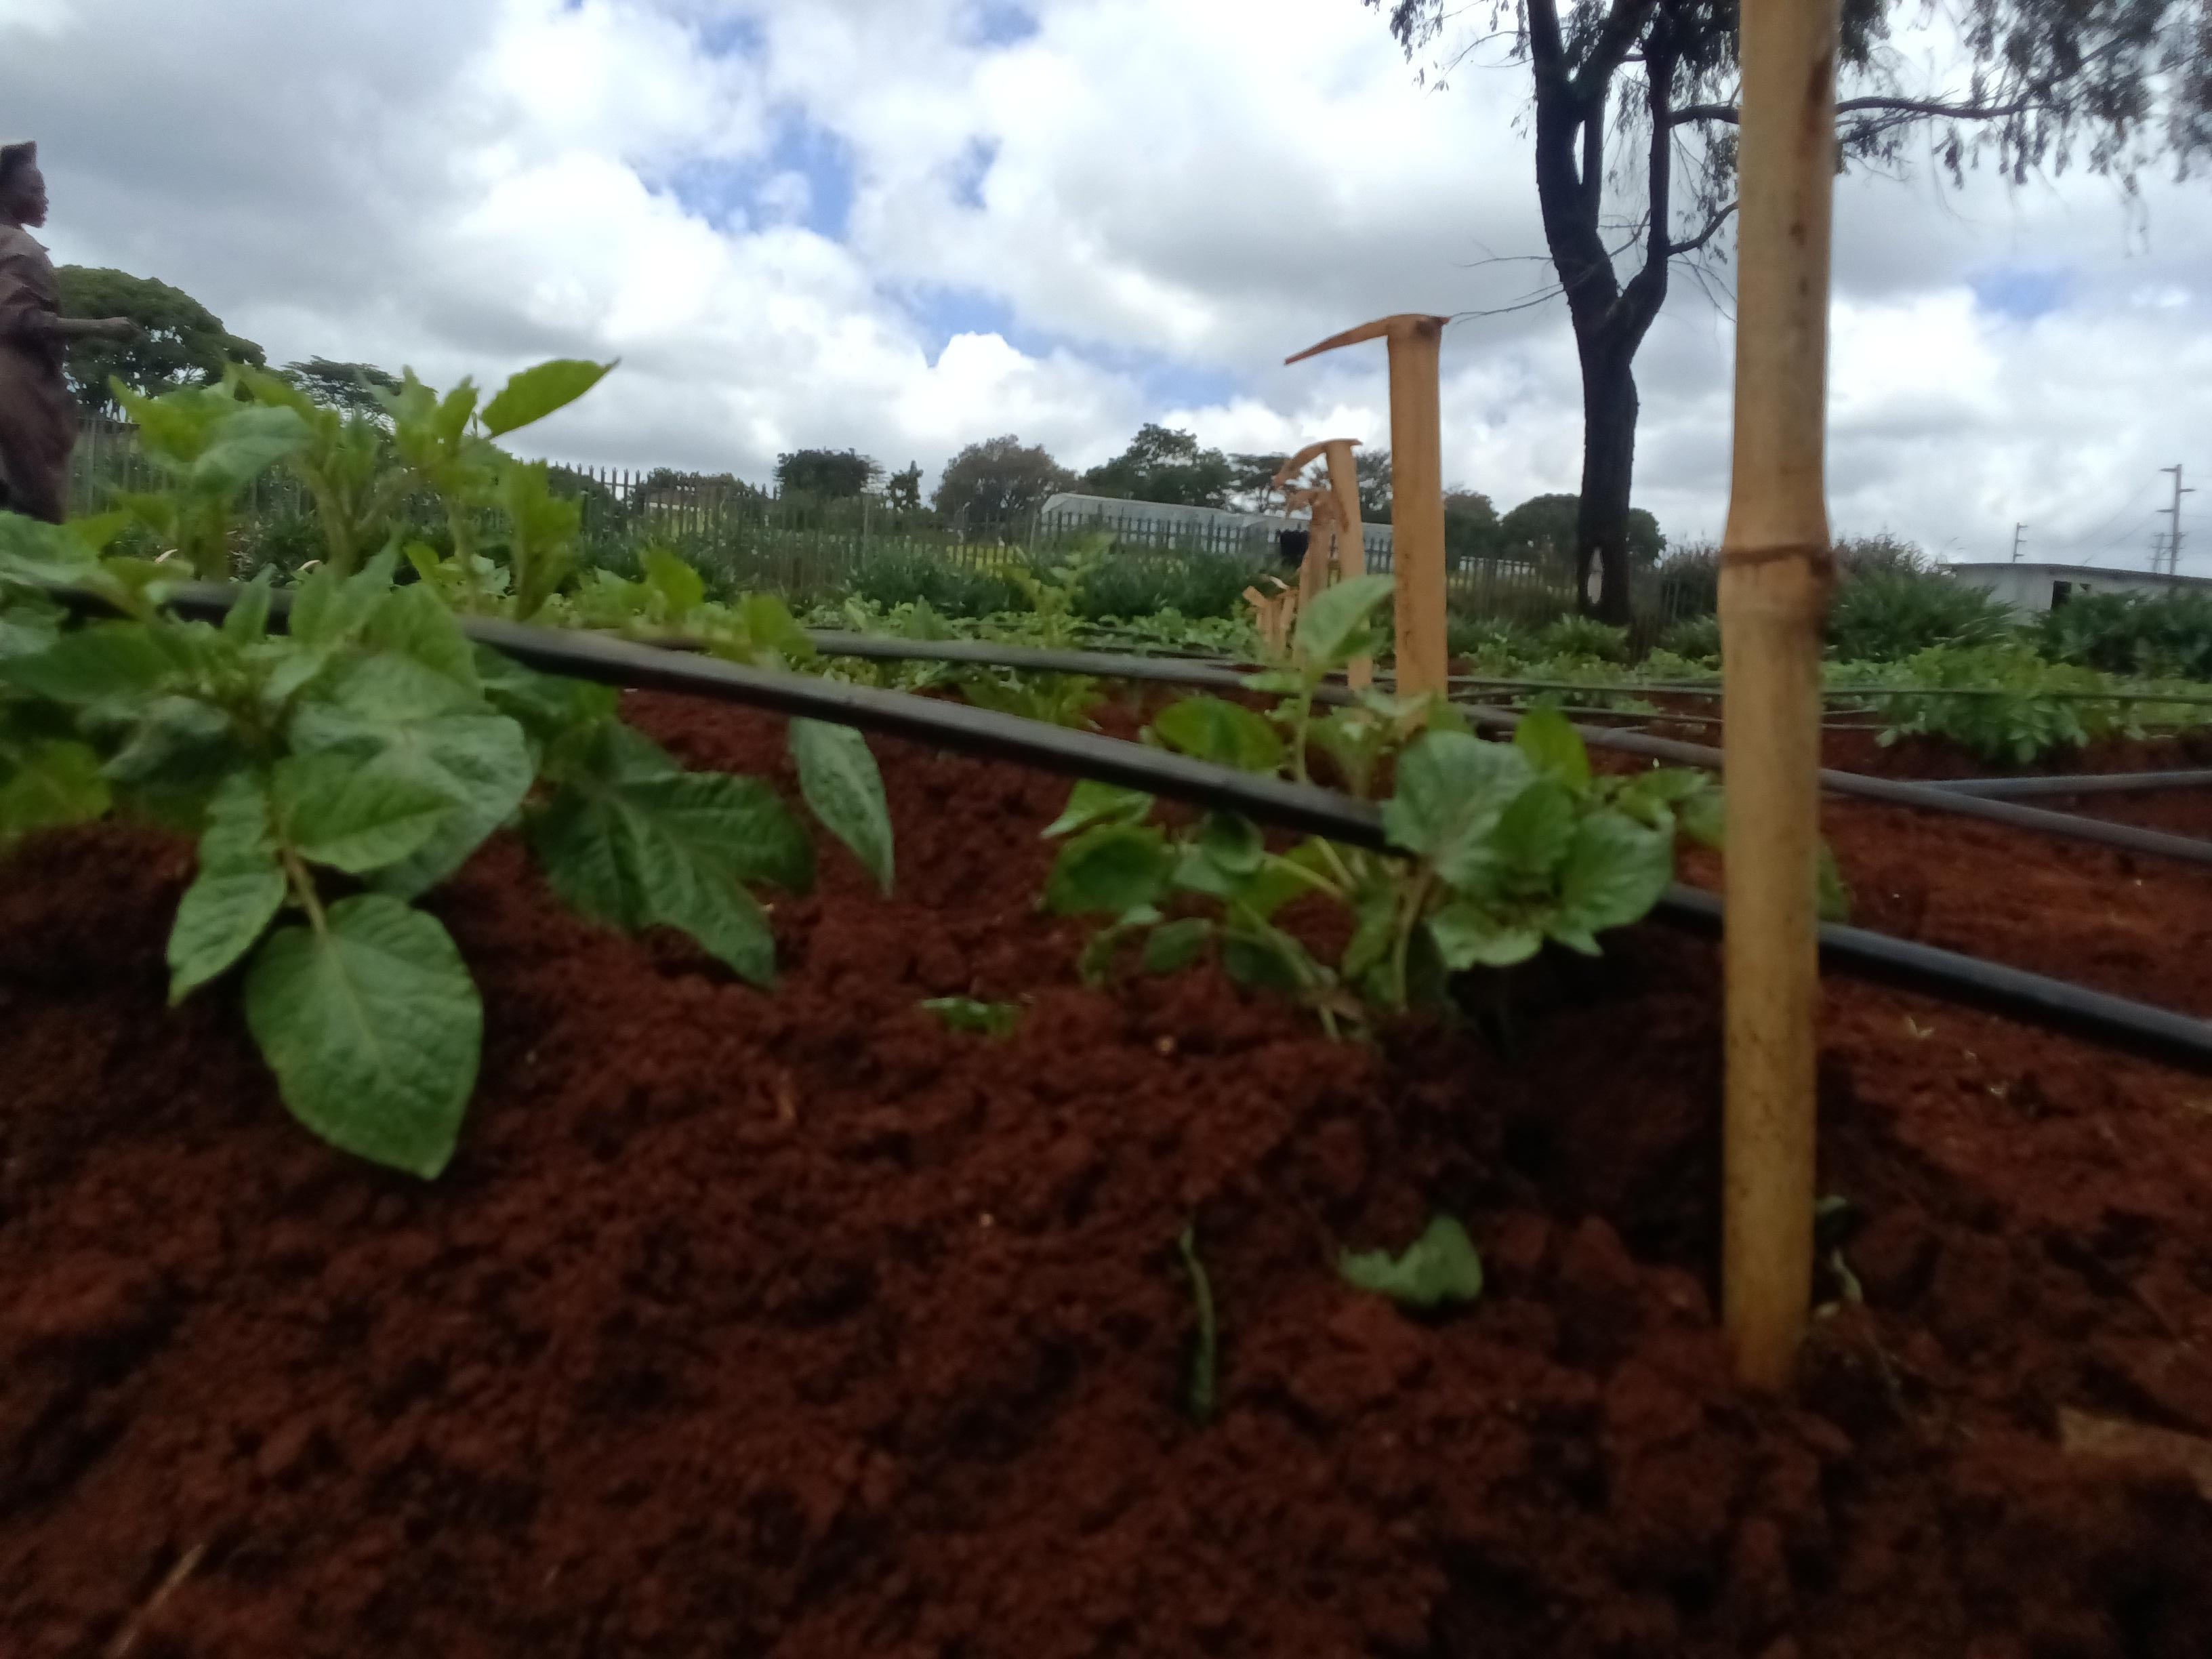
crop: potato
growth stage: vegetative
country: Kenya
